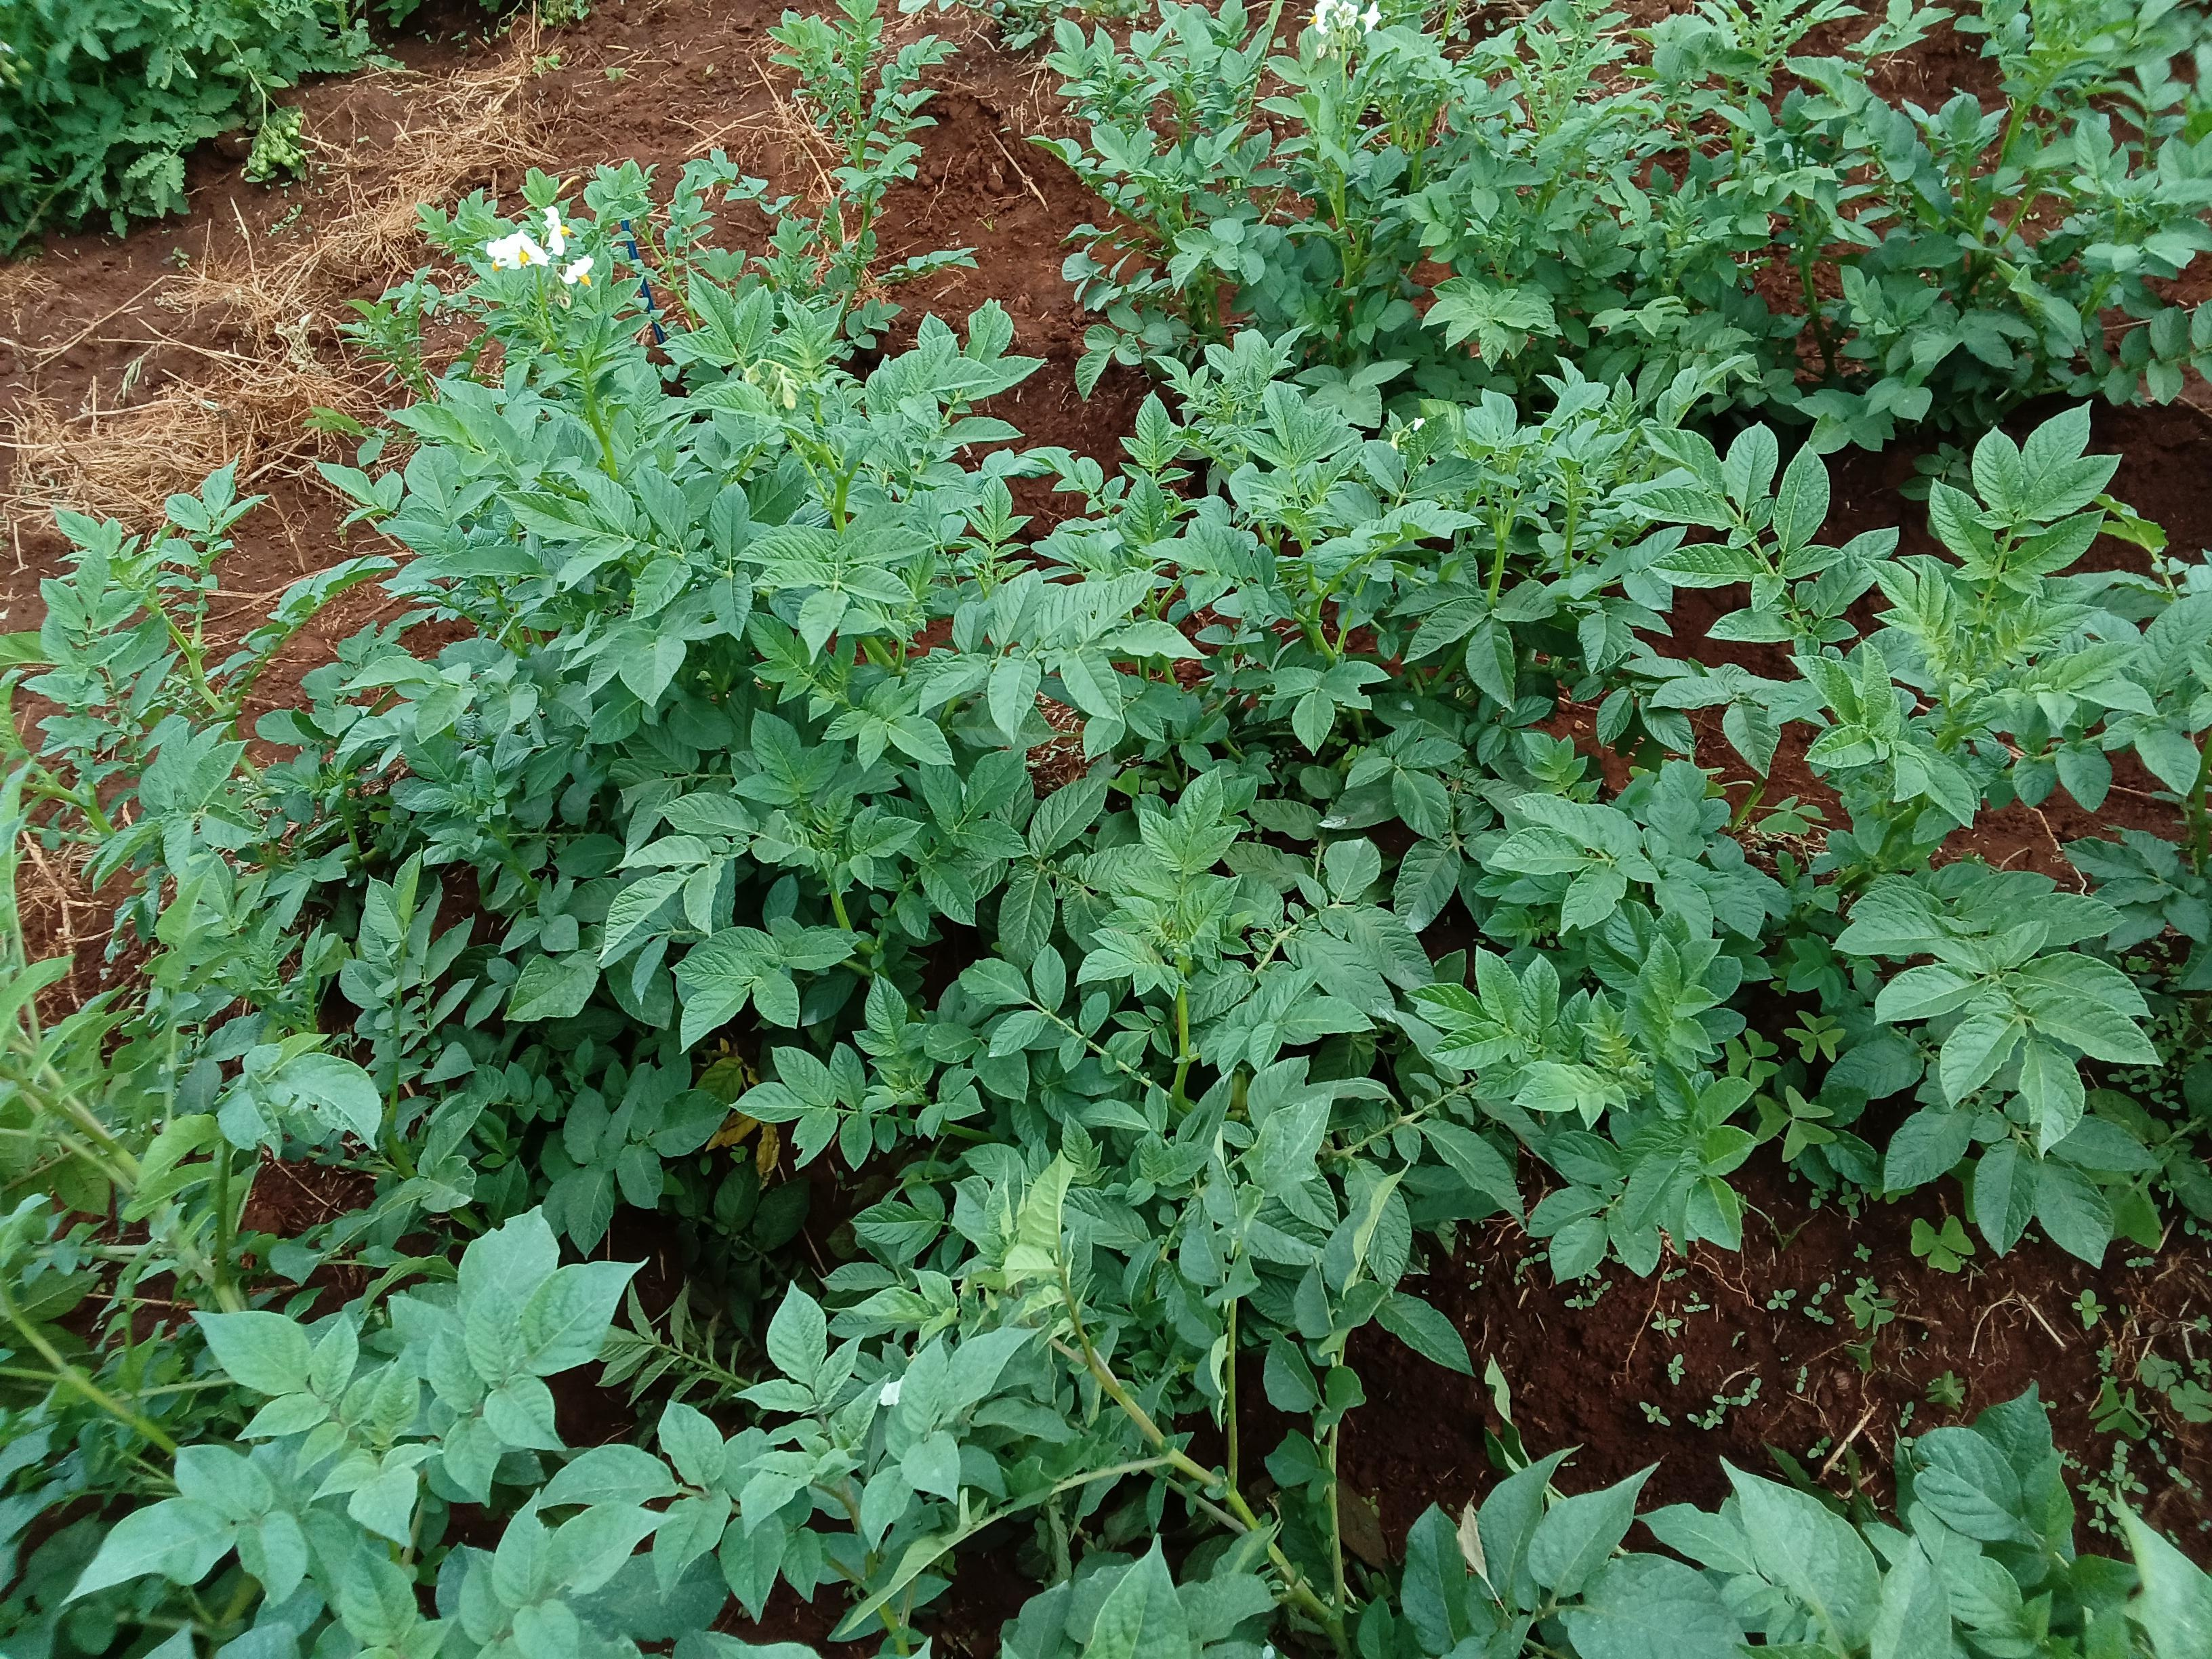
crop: potato
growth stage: flowering
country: Kenya
